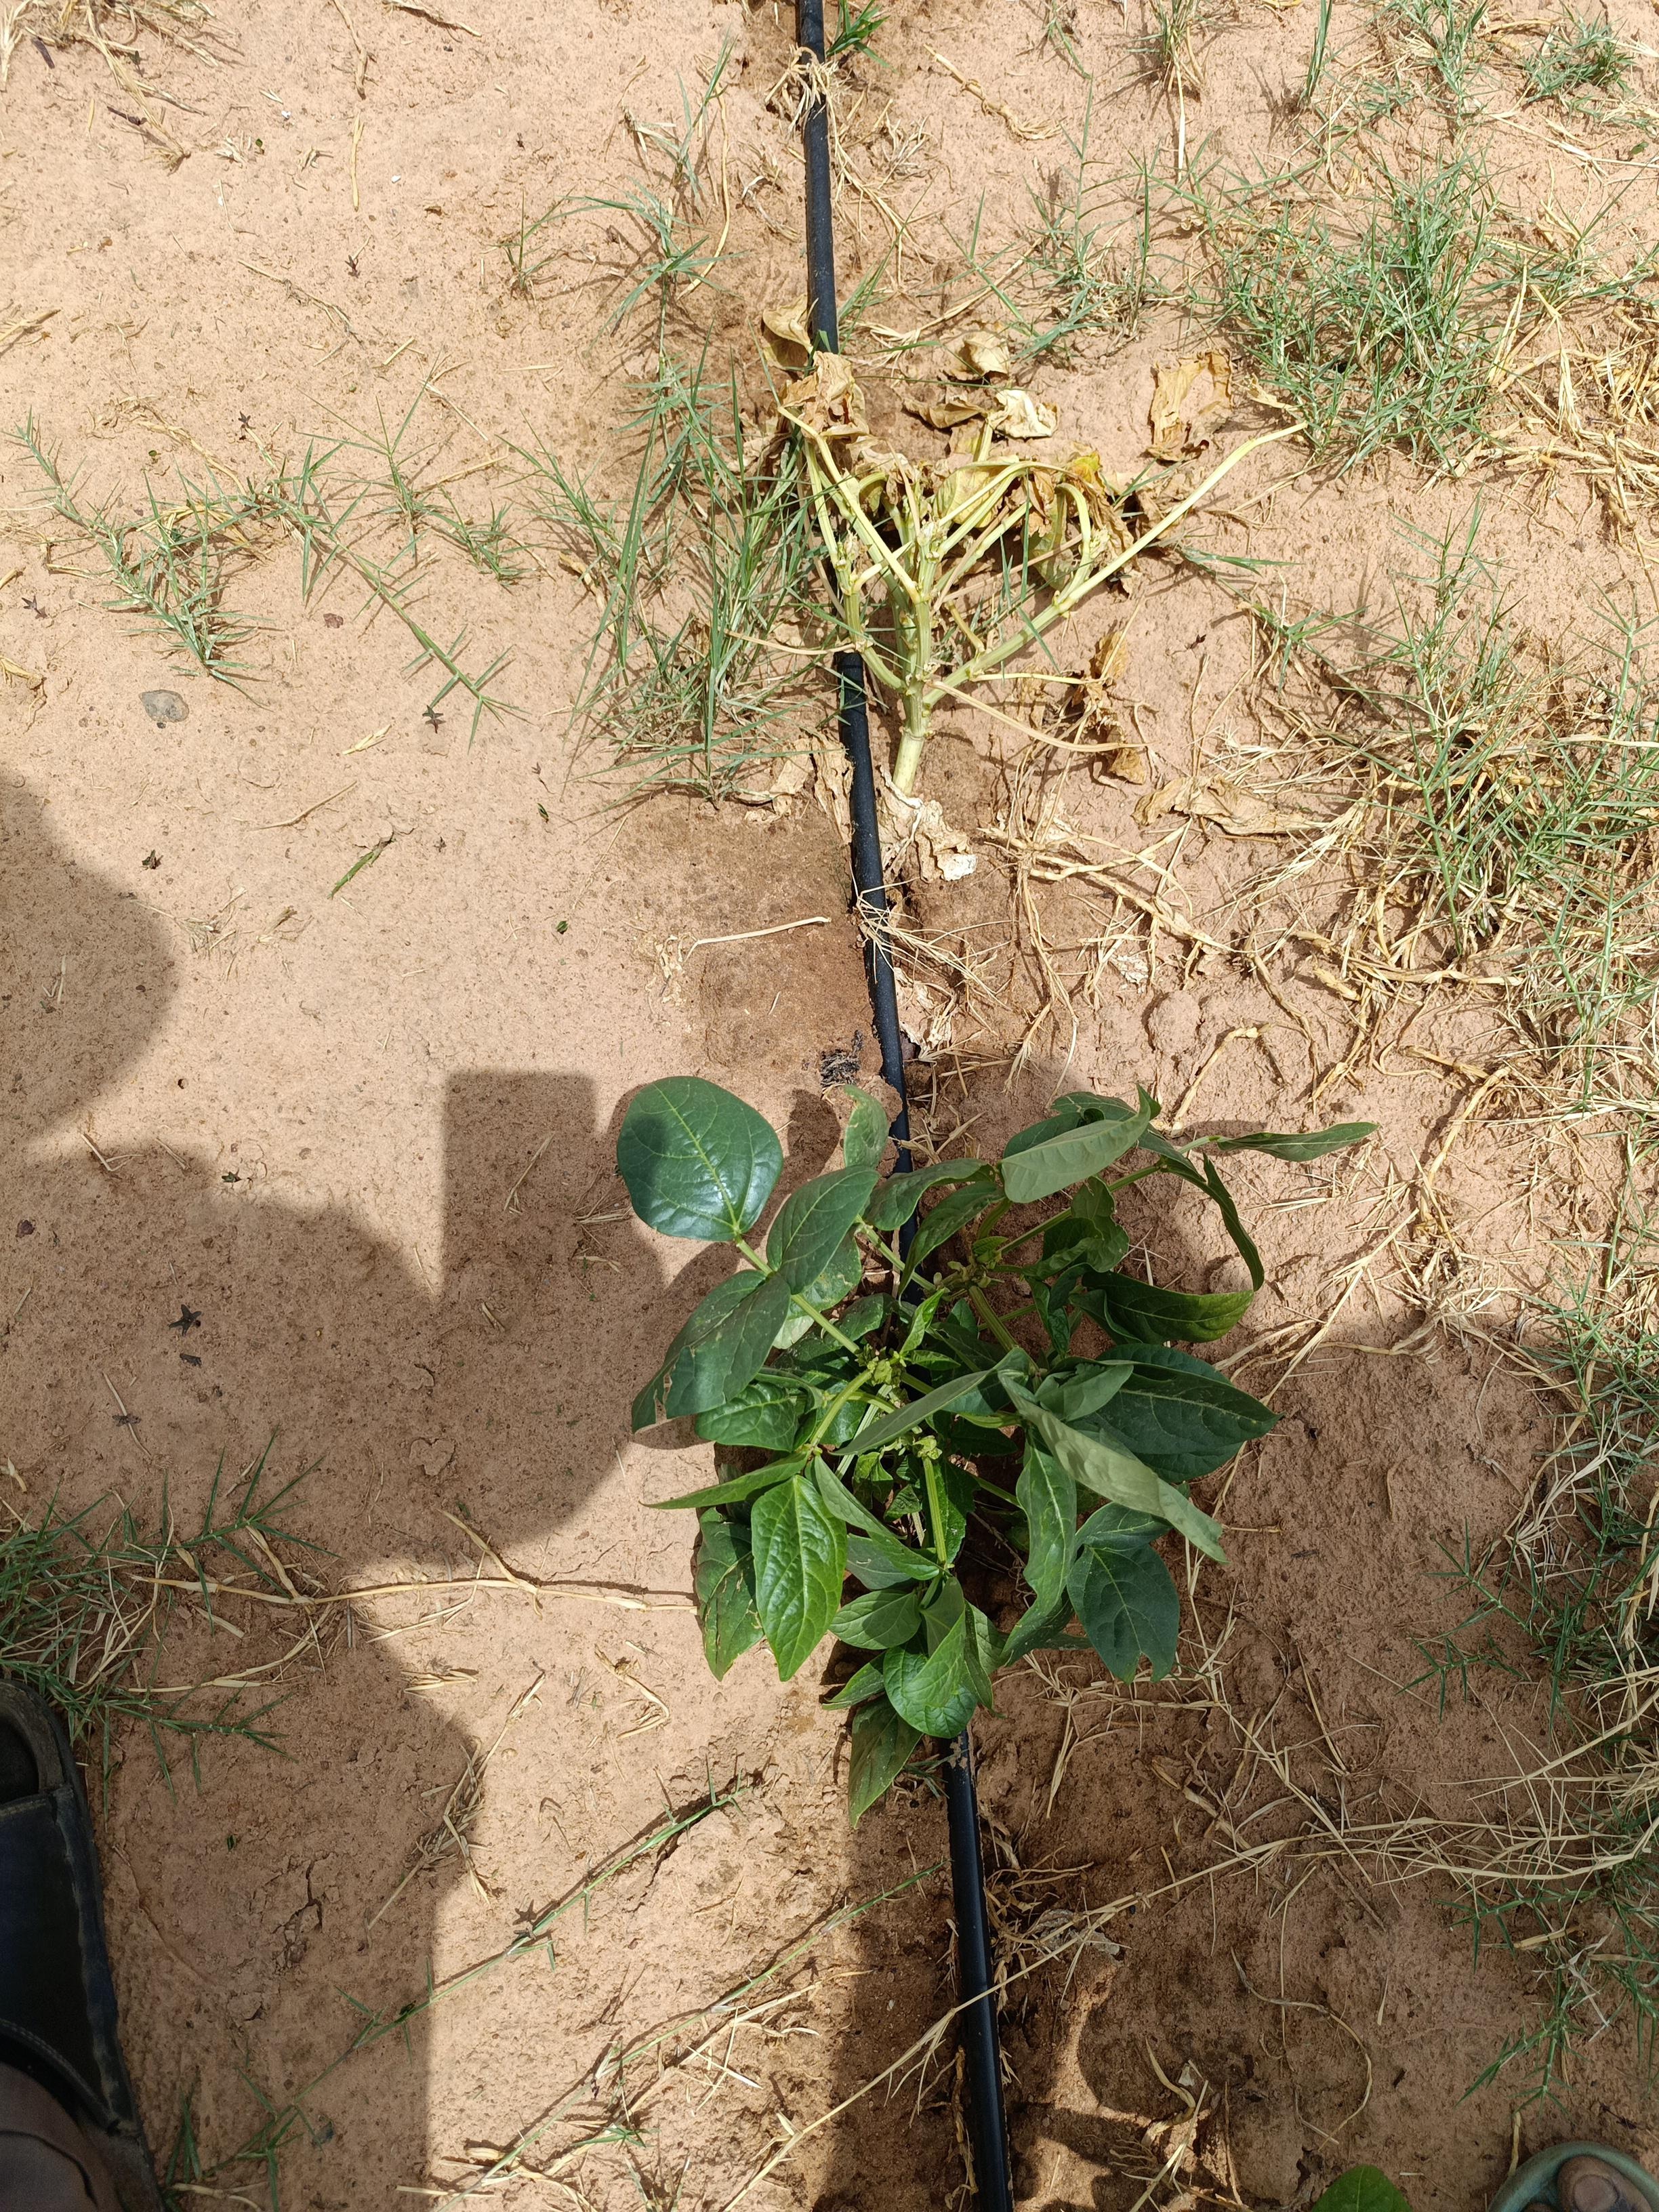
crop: cowpea
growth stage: flowering
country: Nigeria
